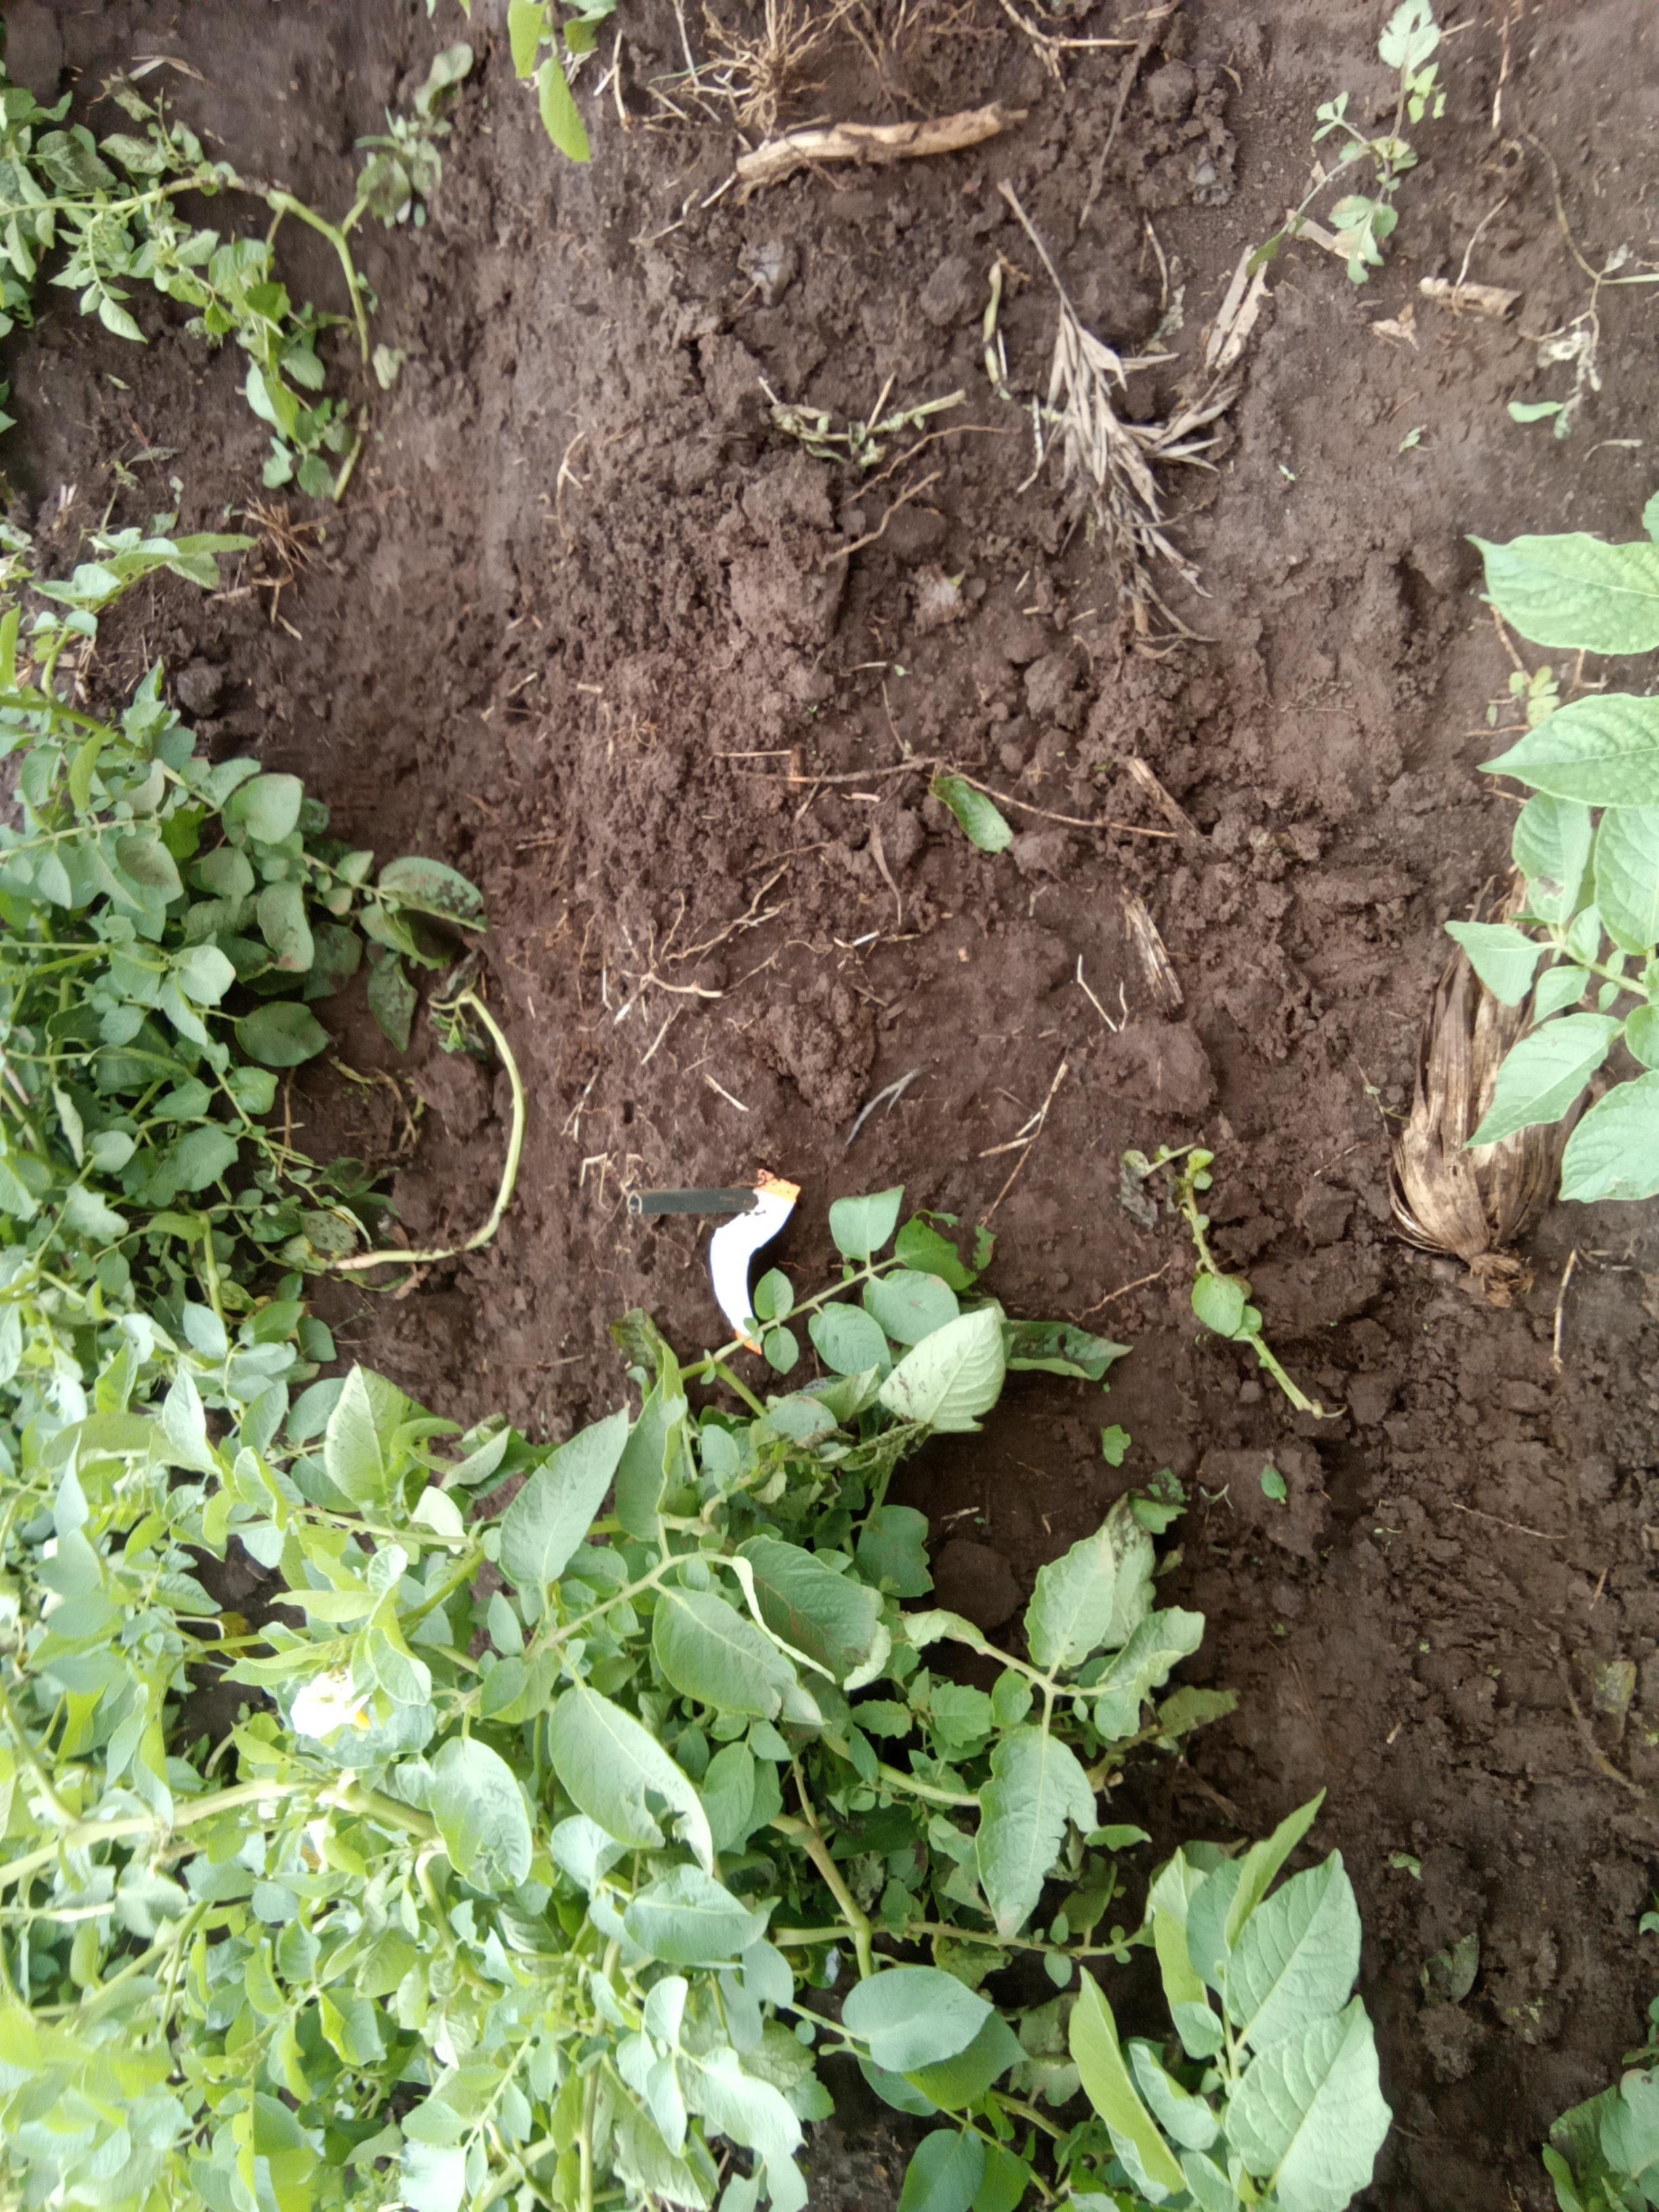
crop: potato
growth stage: flowering
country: Kenya
